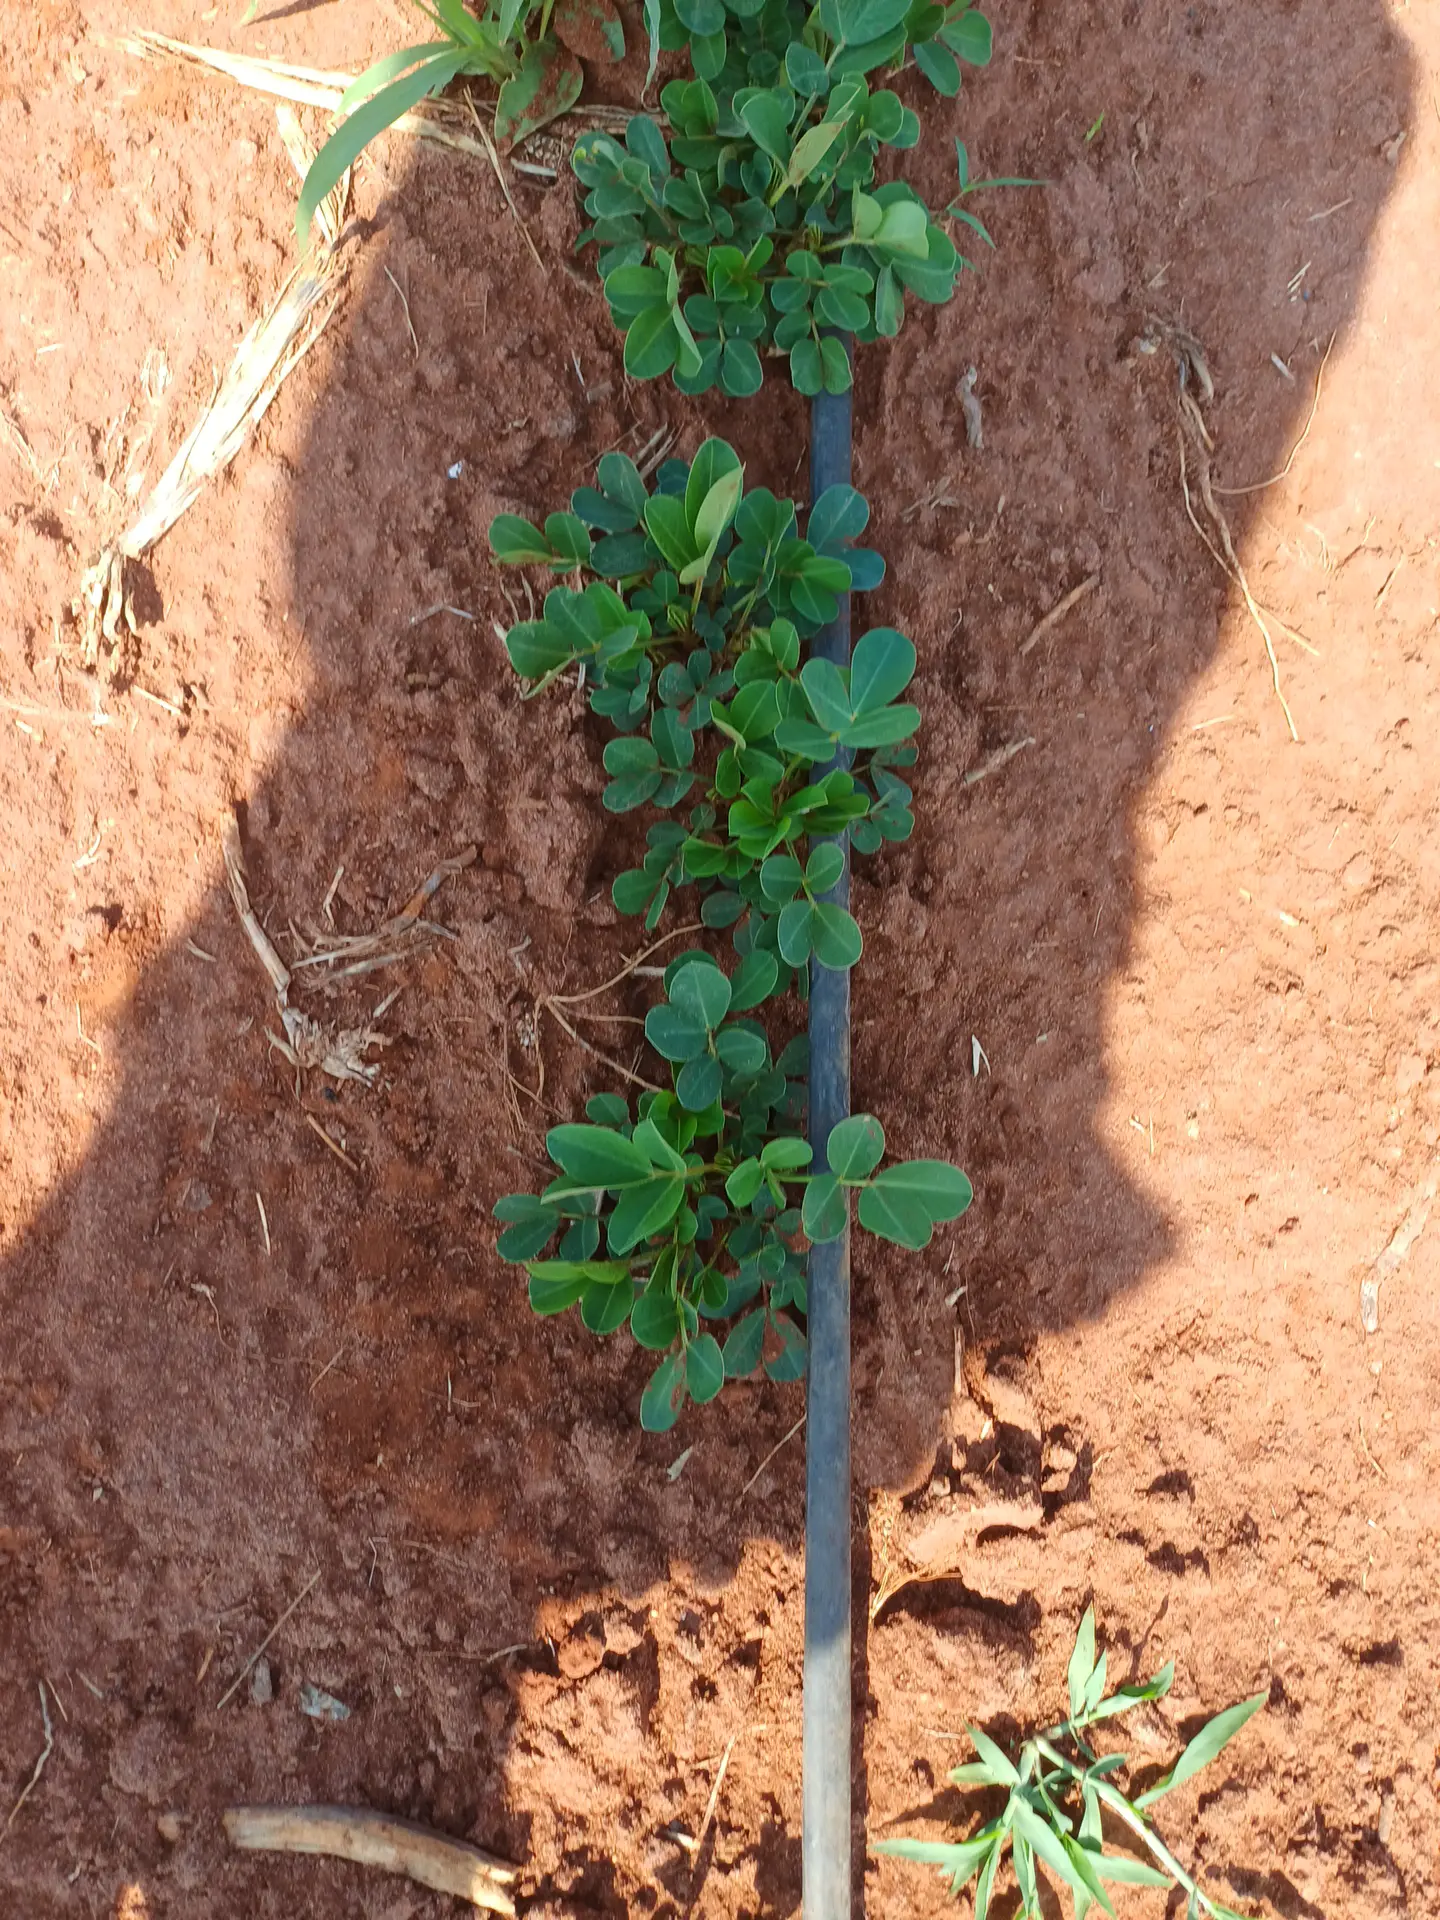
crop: groundnut
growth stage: vegetative
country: Kenya
